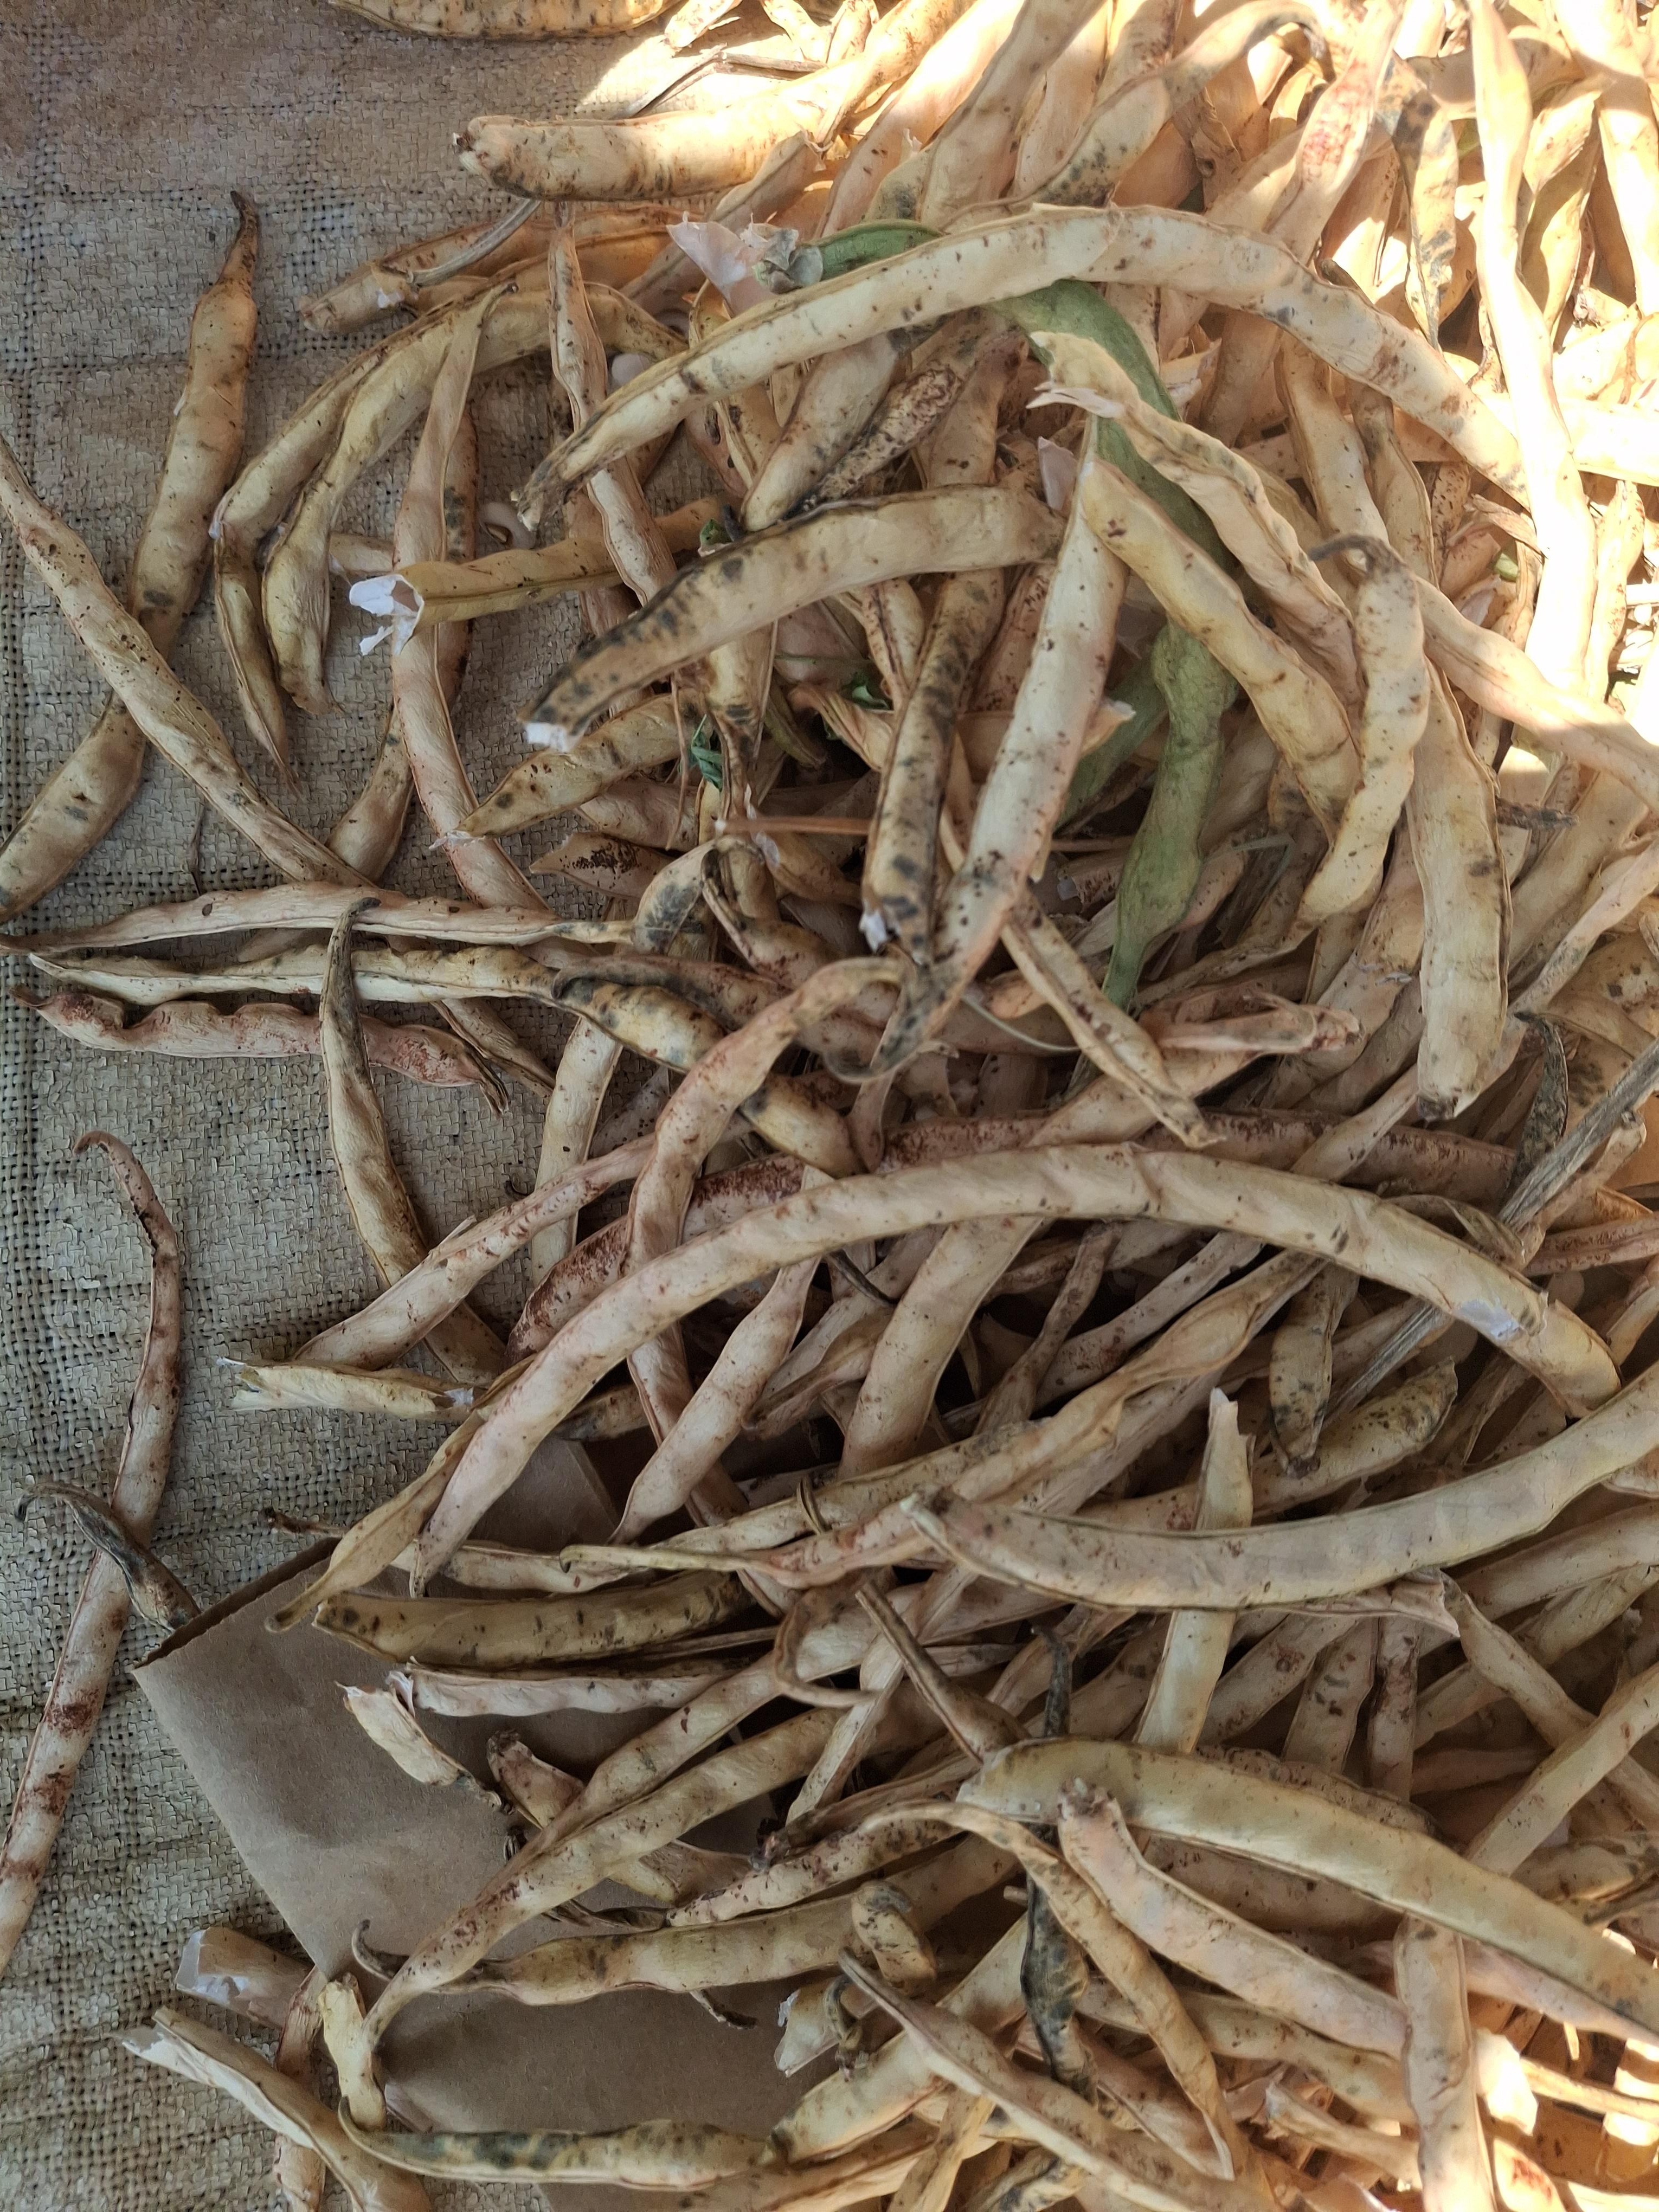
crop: cowpea
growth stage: harvest
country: Nigeria
